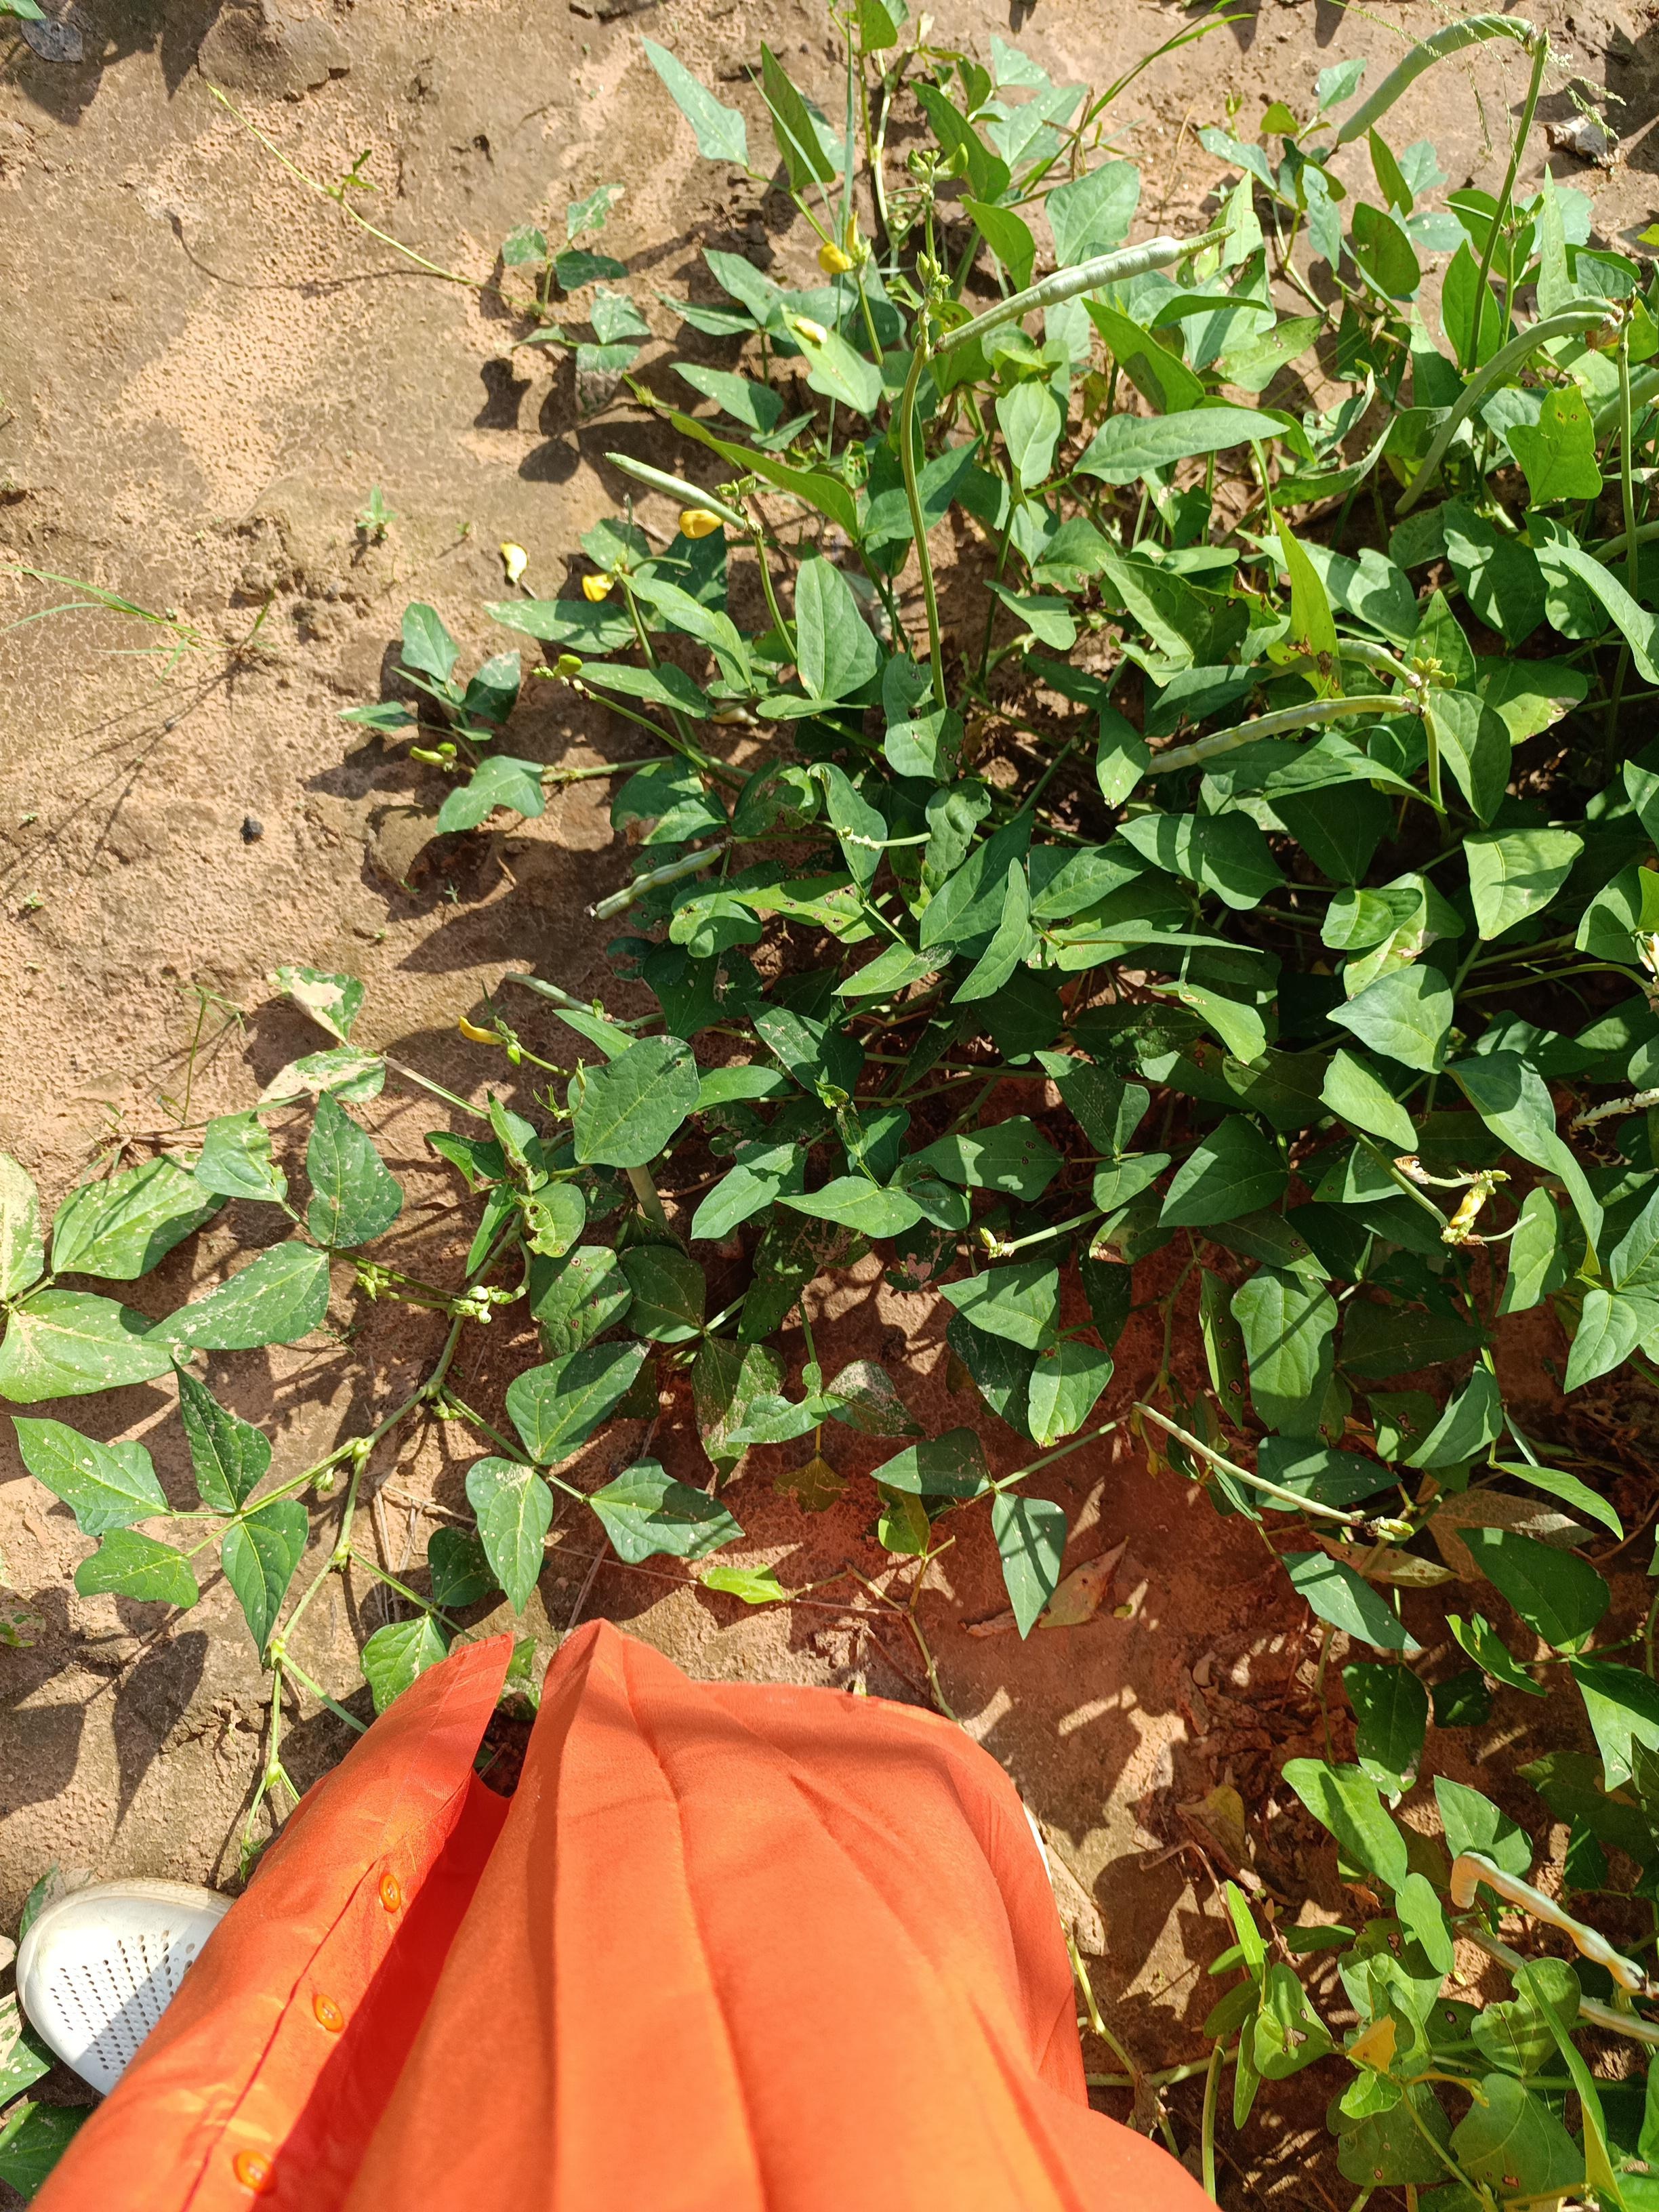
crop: cowpea
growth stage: maturity
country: Nigeria
